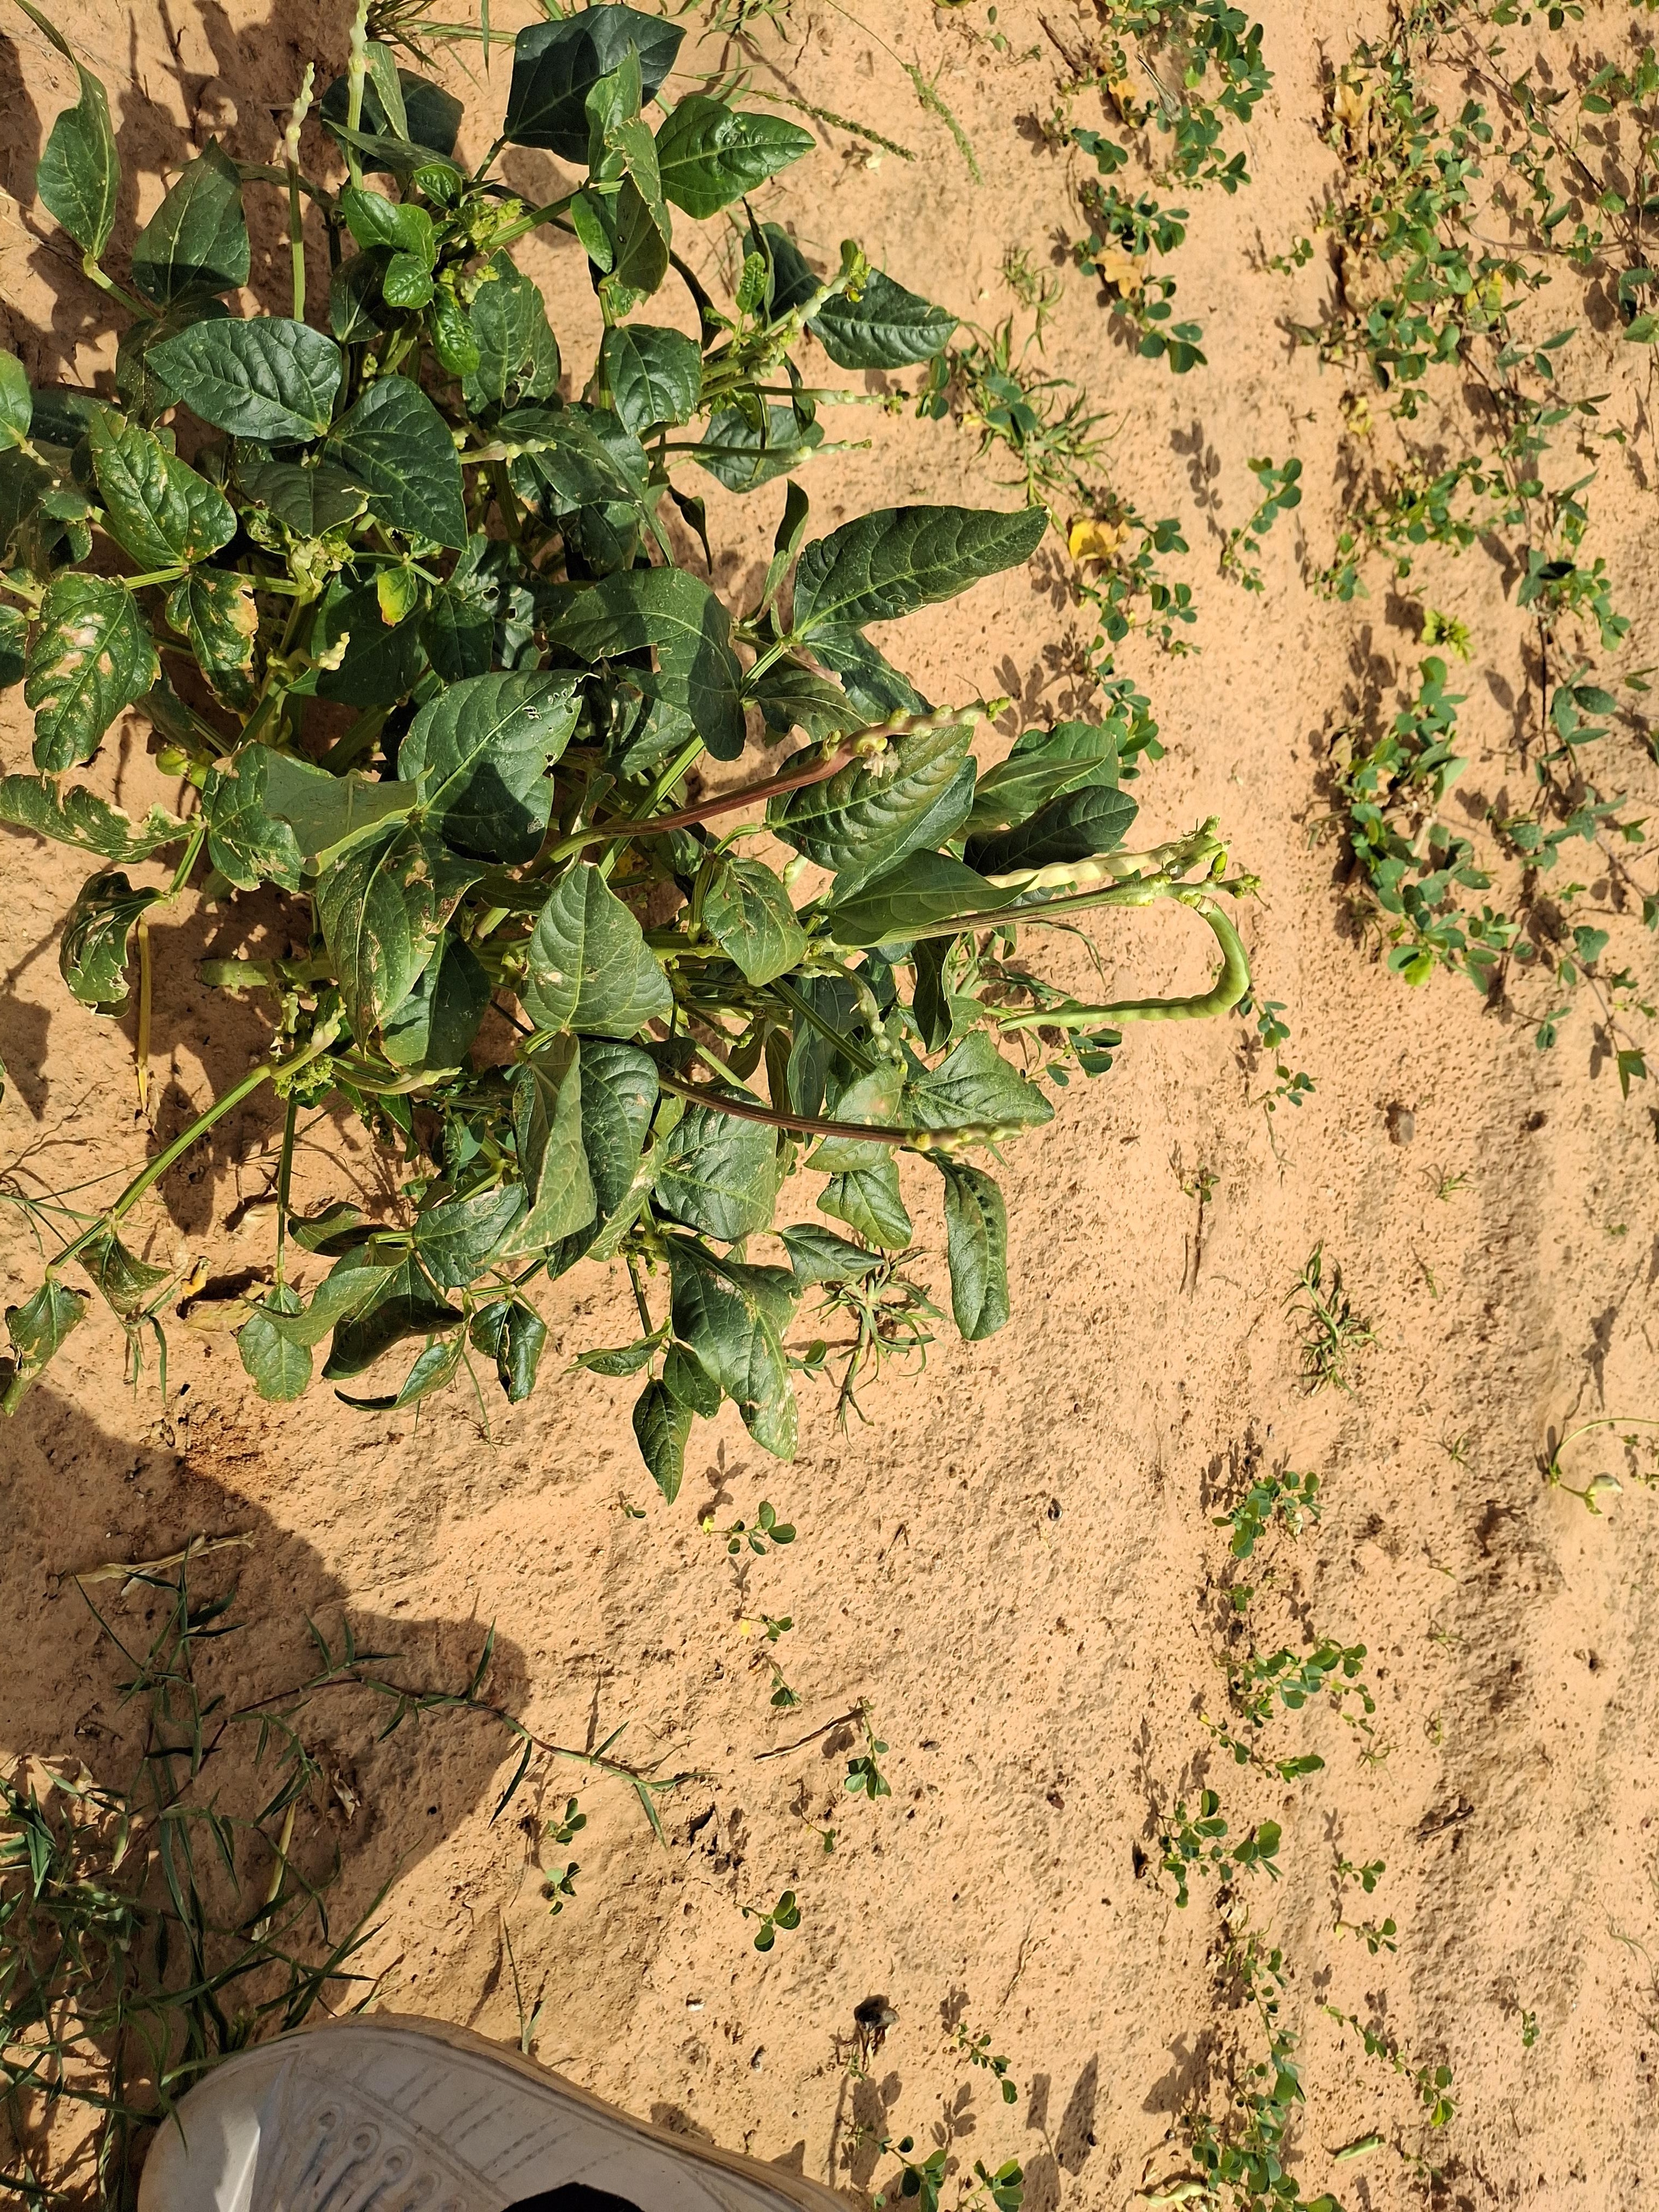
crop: cowpea
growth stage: harvest maturity
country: Nigeria
